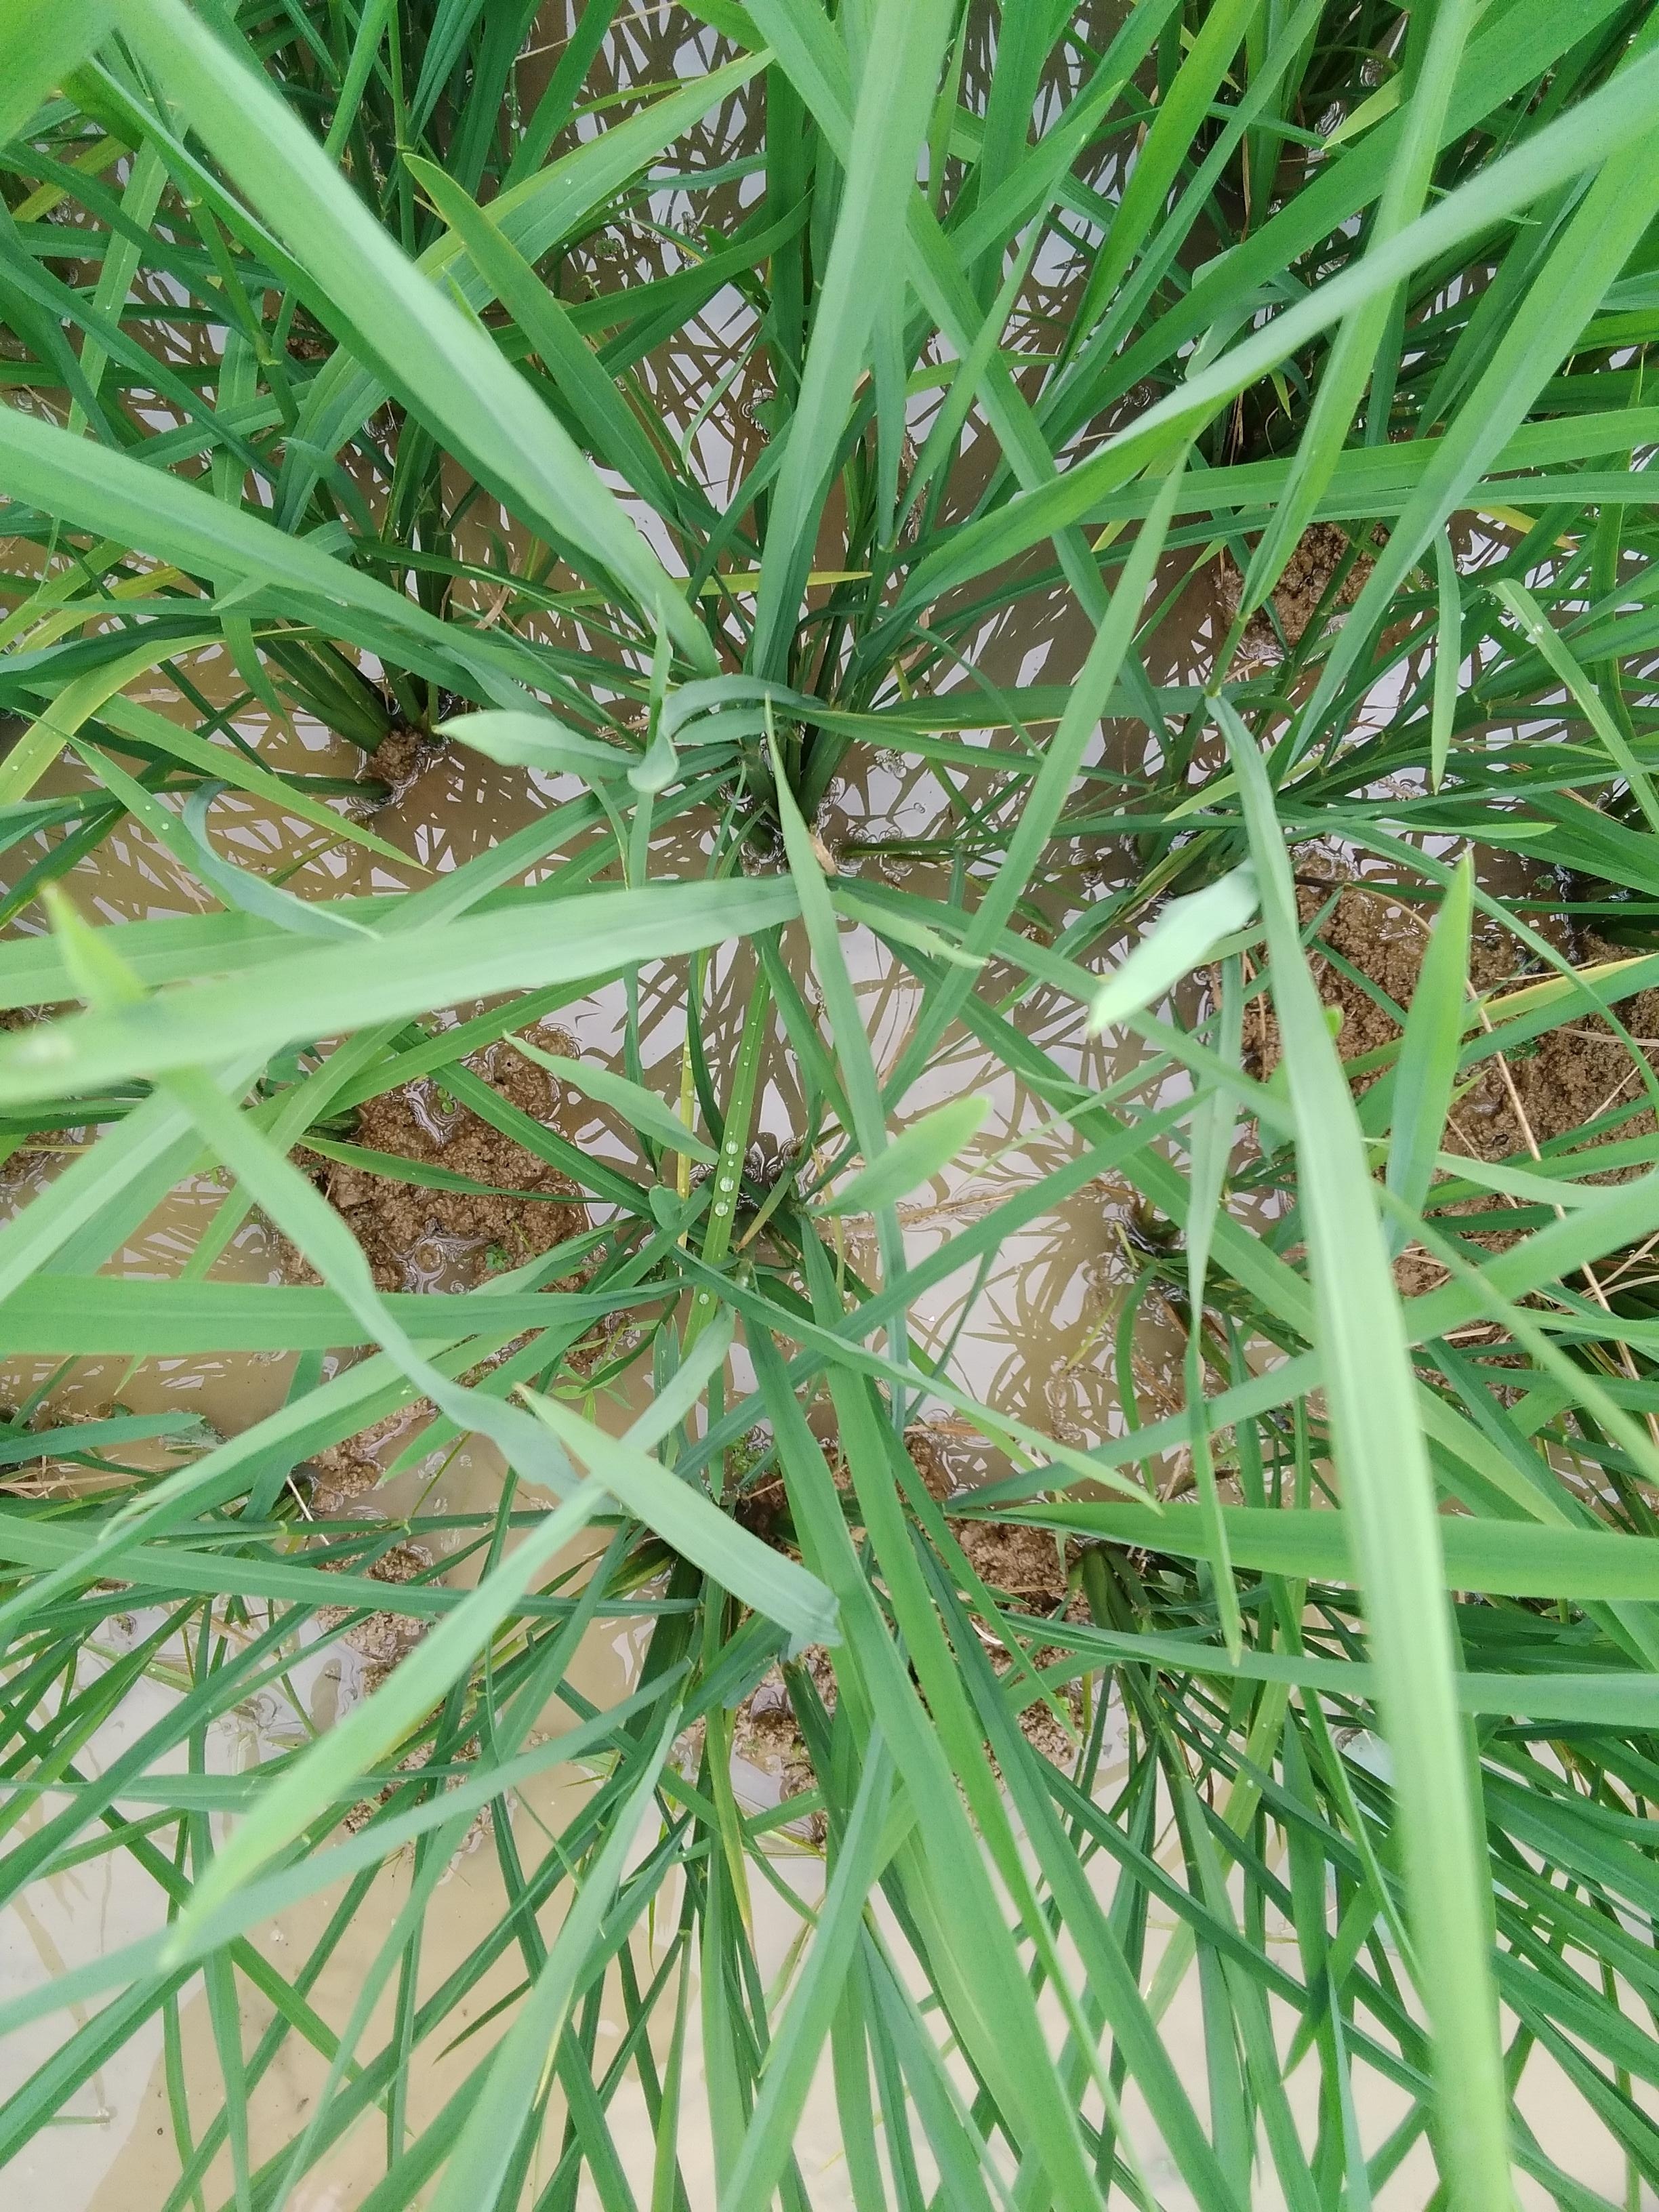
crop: rice
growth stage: vegetative
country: Nigeria
